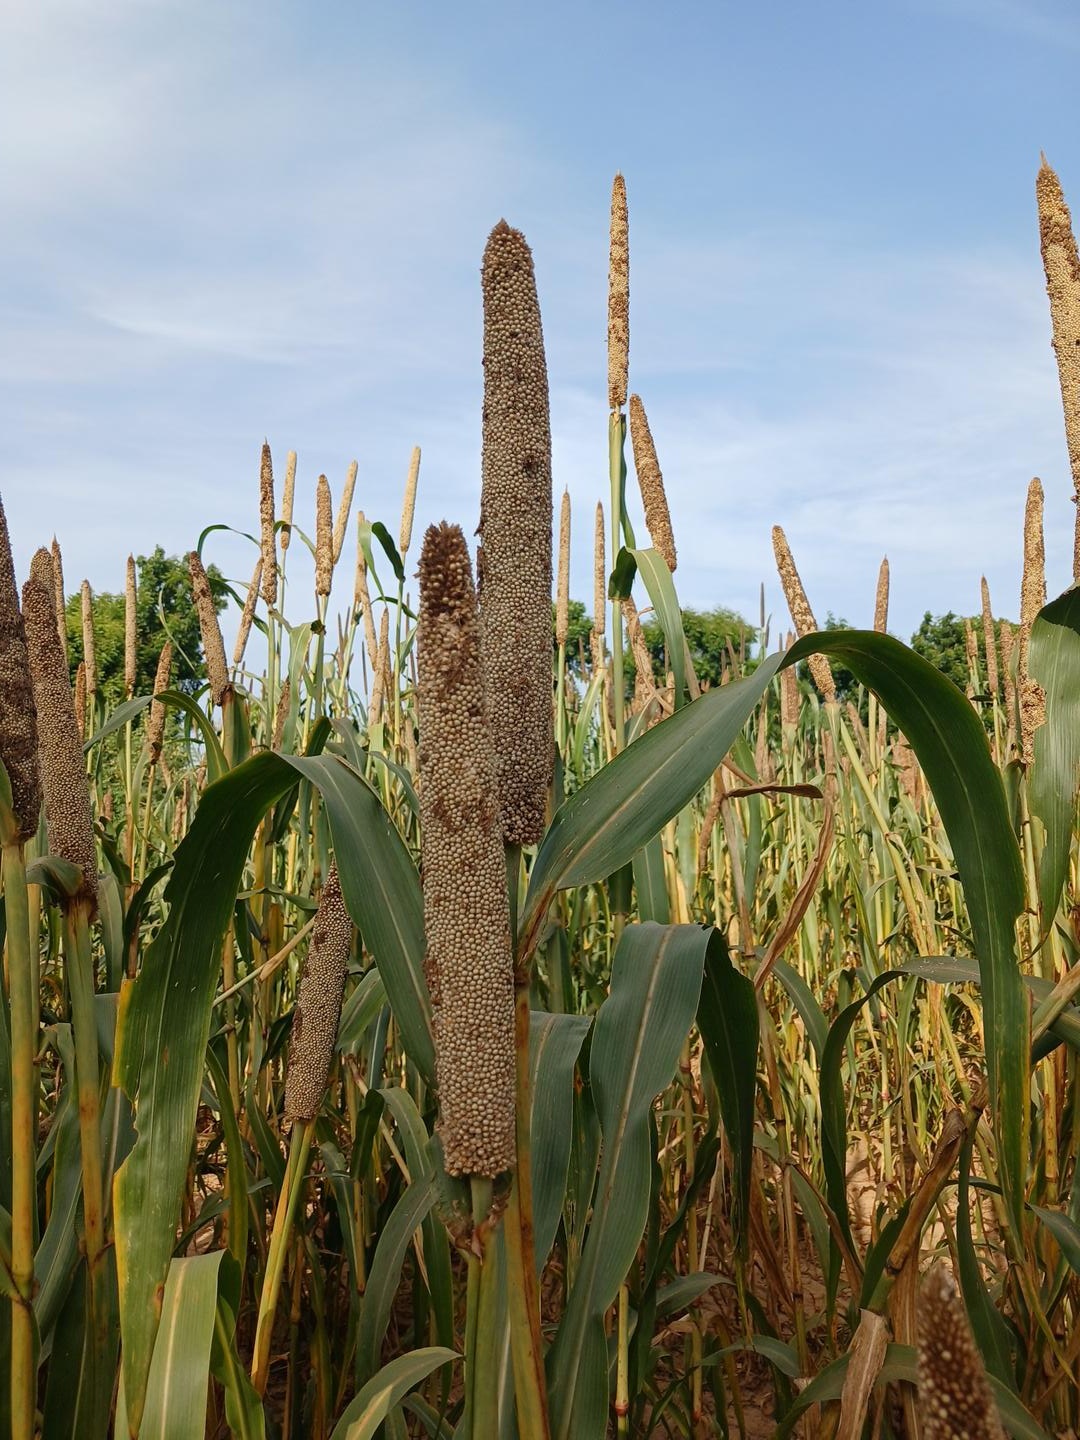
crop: pearl millet
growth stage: maturity
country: Senegal
